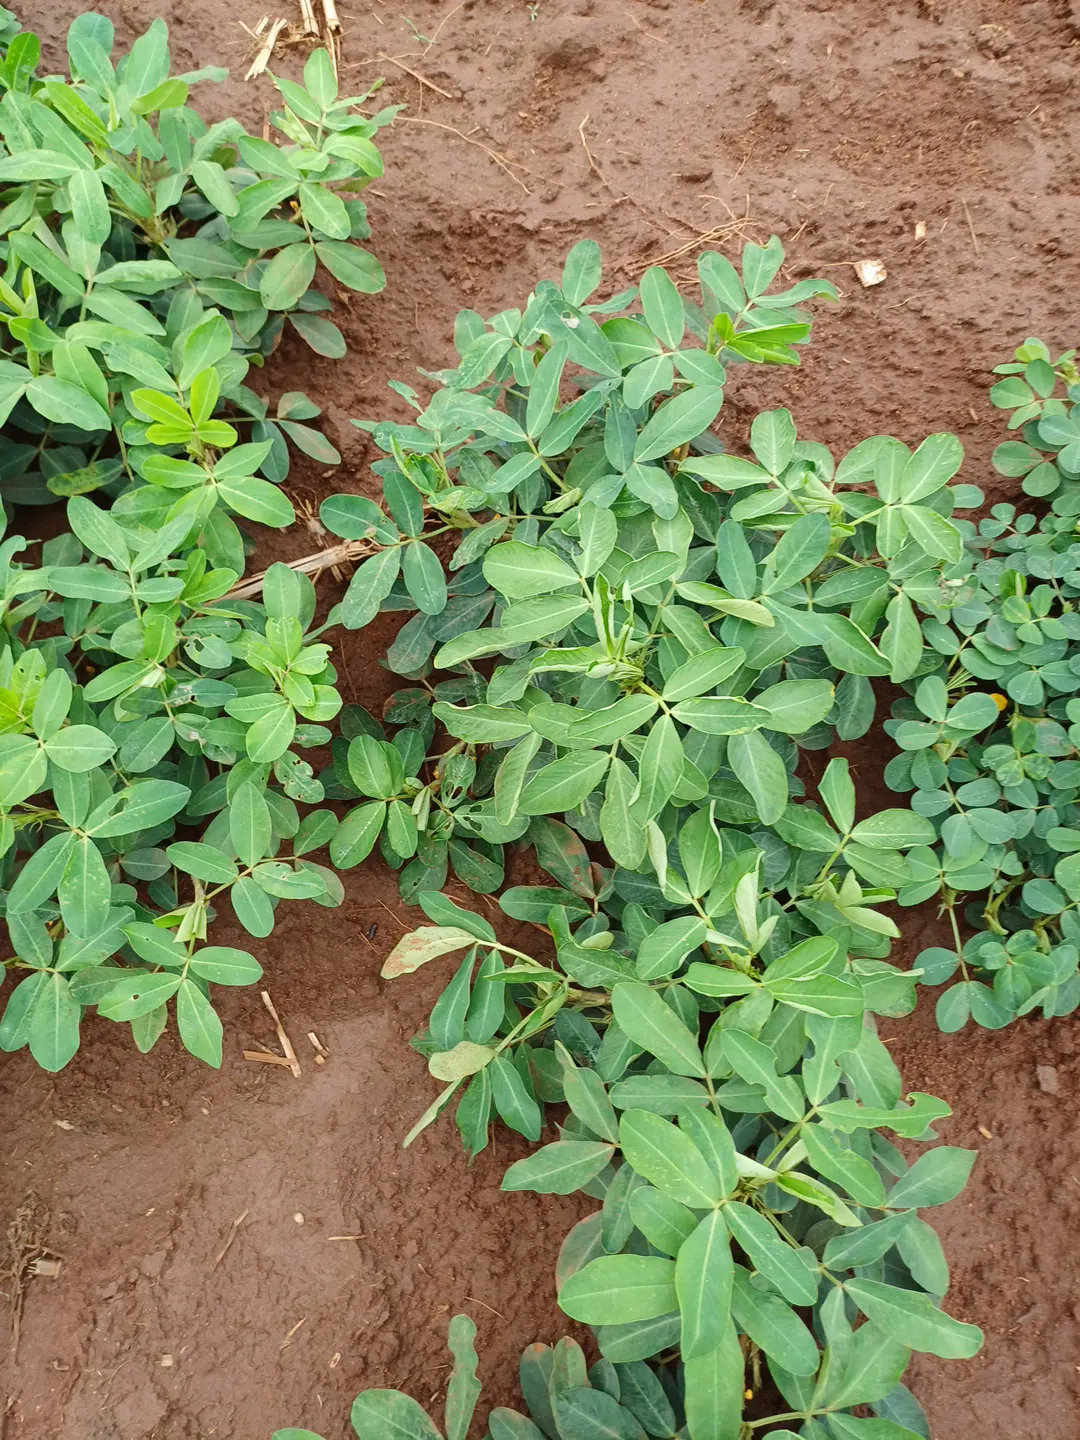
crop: groundnut
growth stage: flowering
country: Kenya
